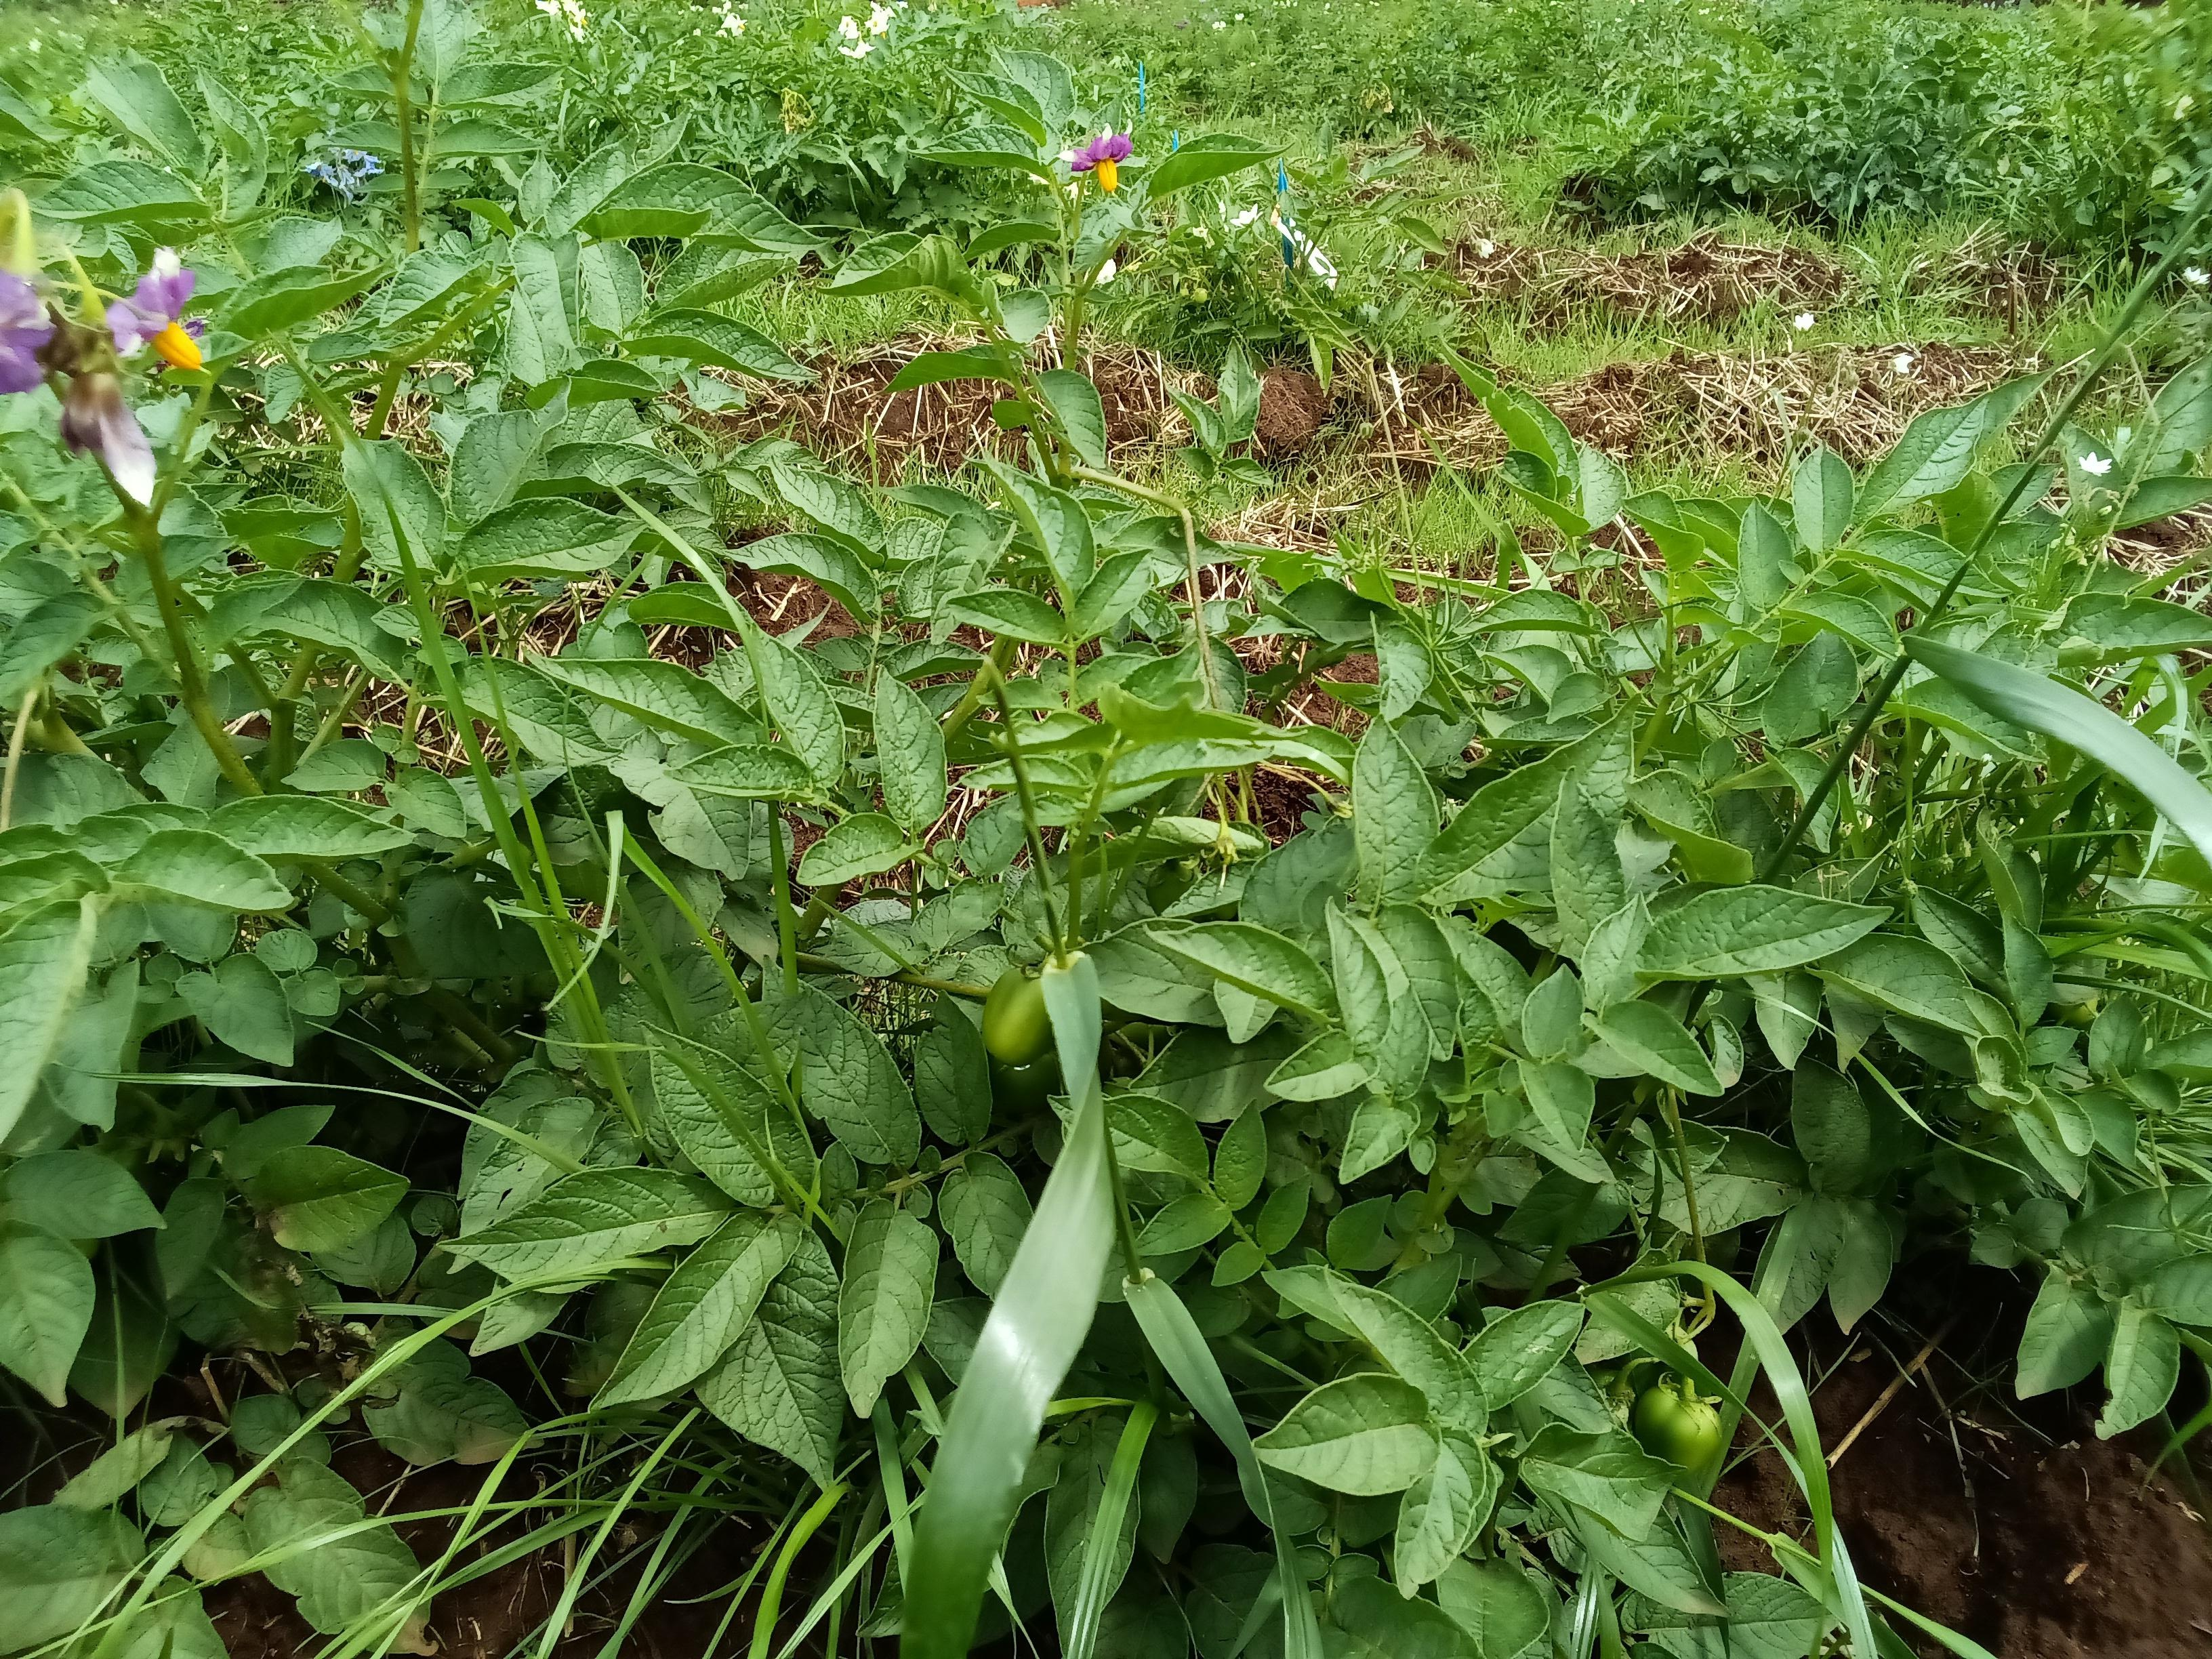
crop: potato
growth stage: flowering
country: Kenya
